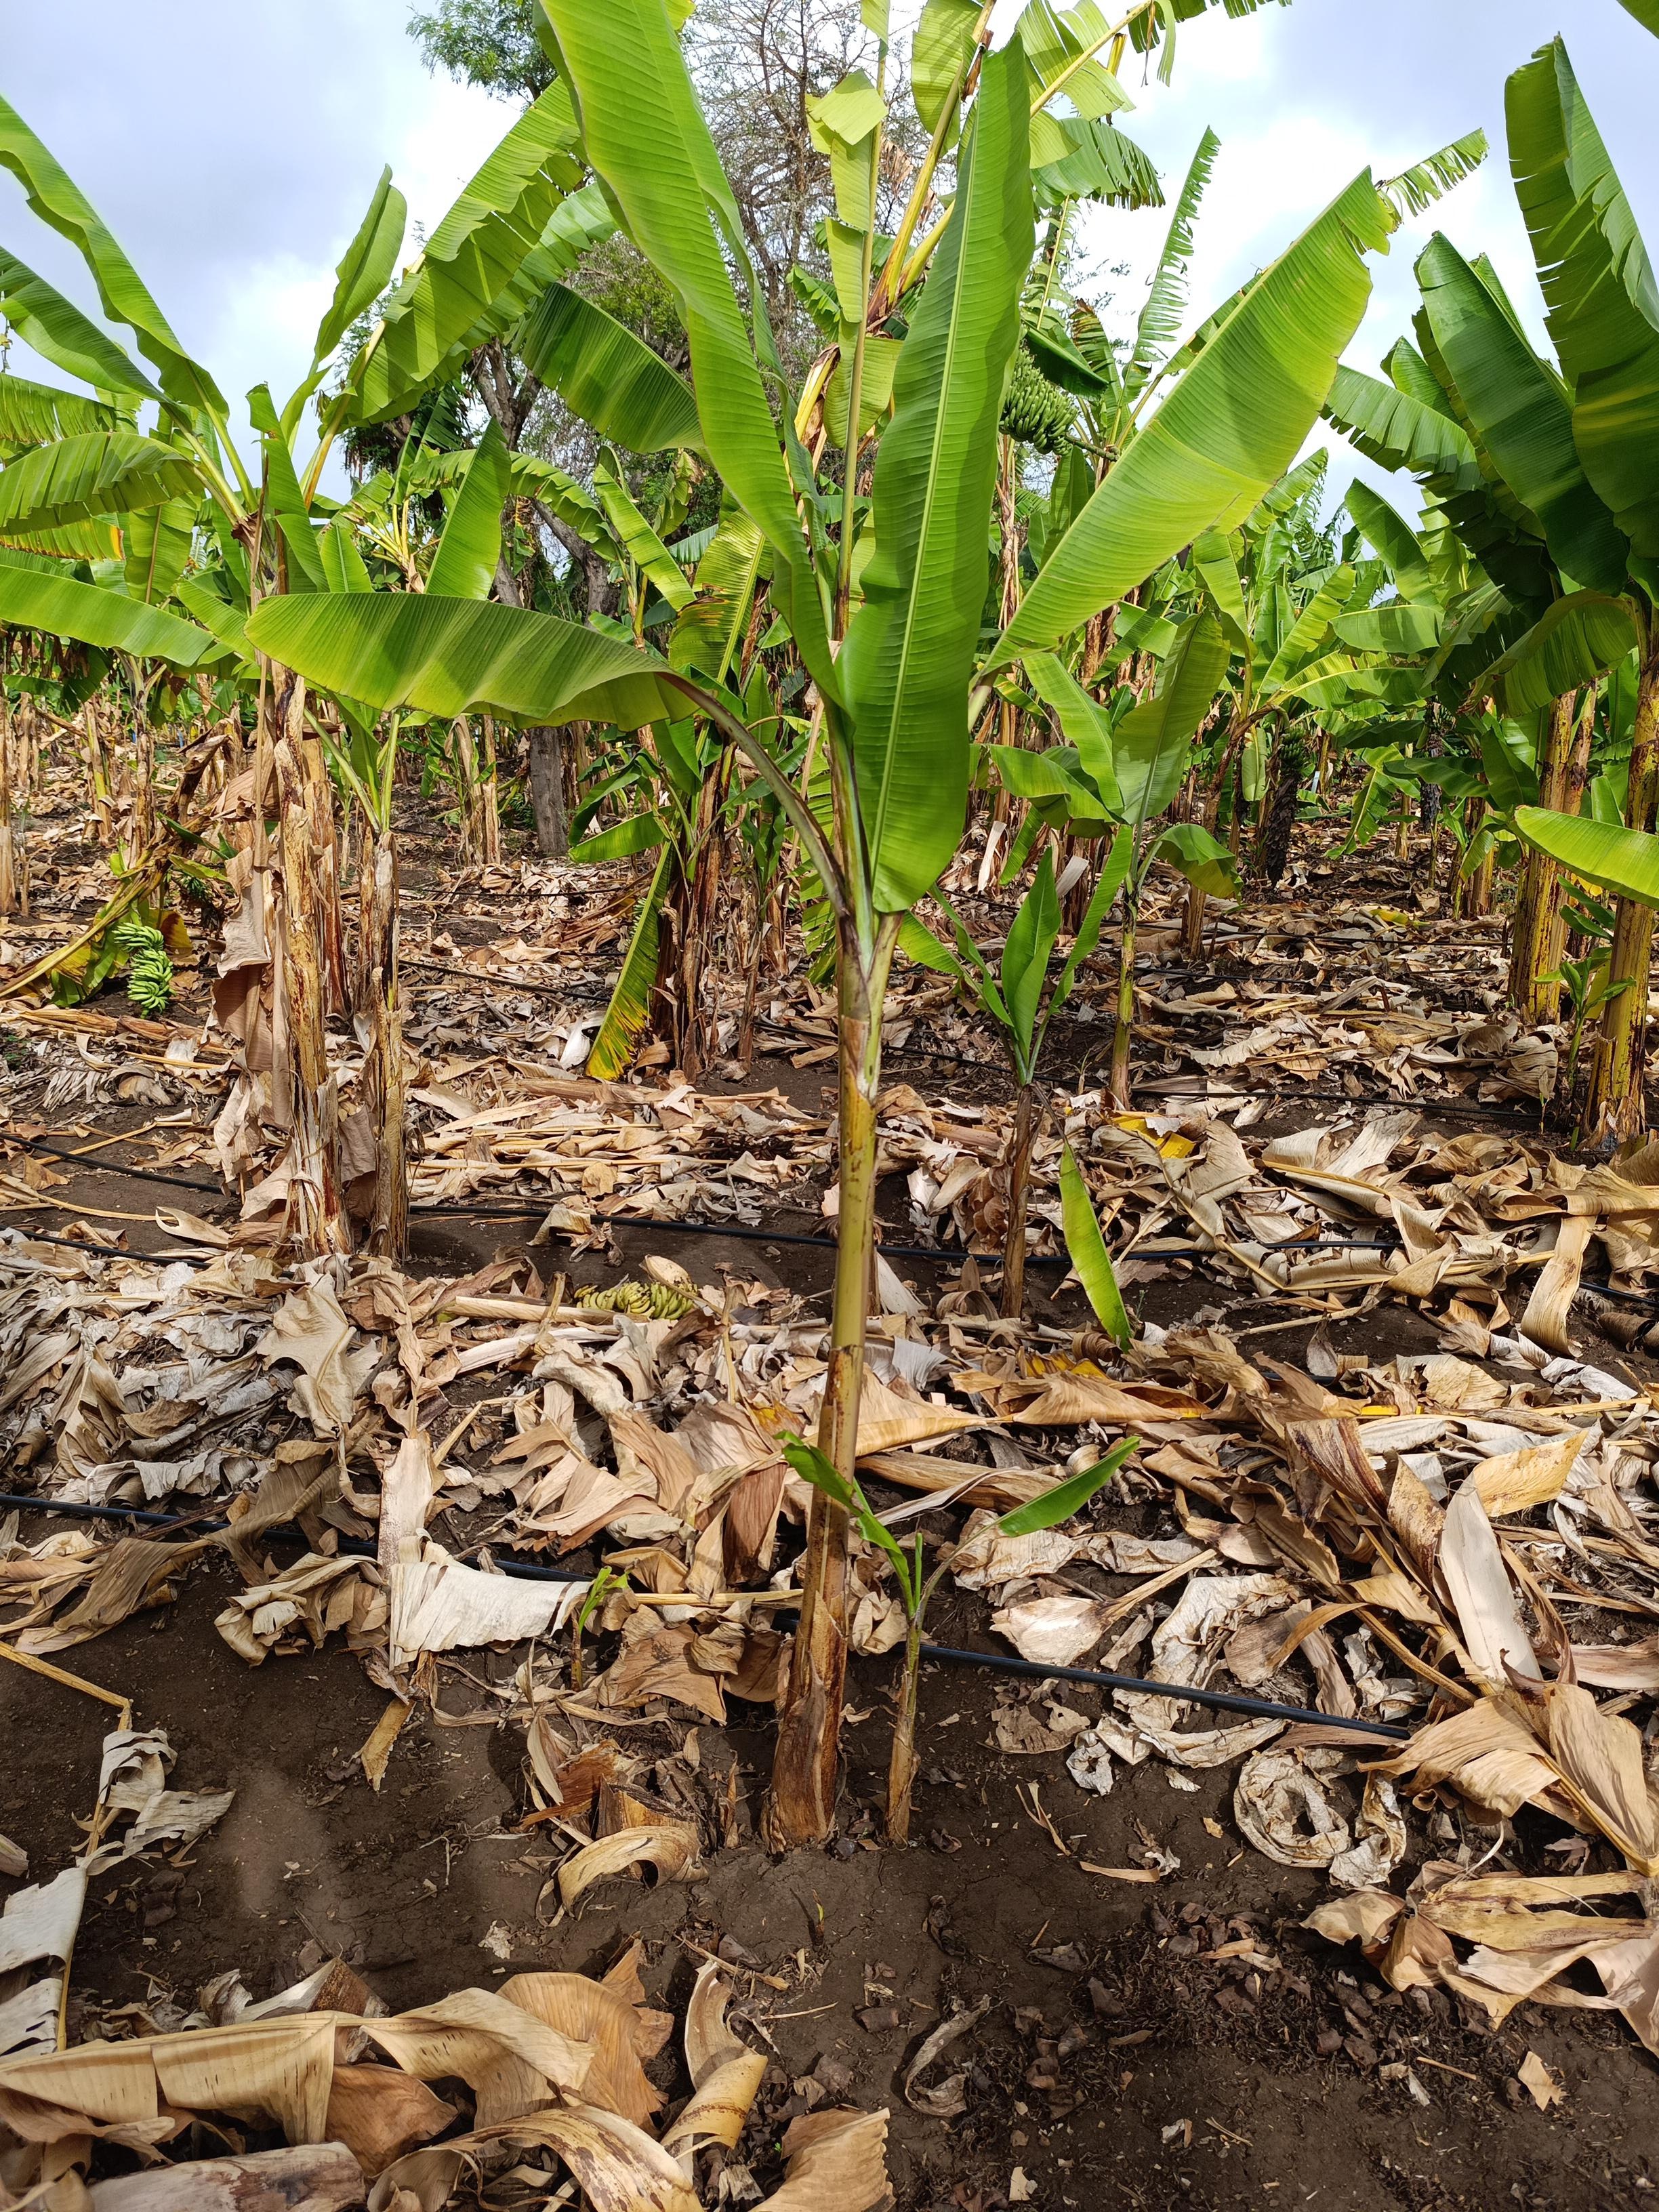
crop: banana
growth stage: vegetative
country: Tanzania
